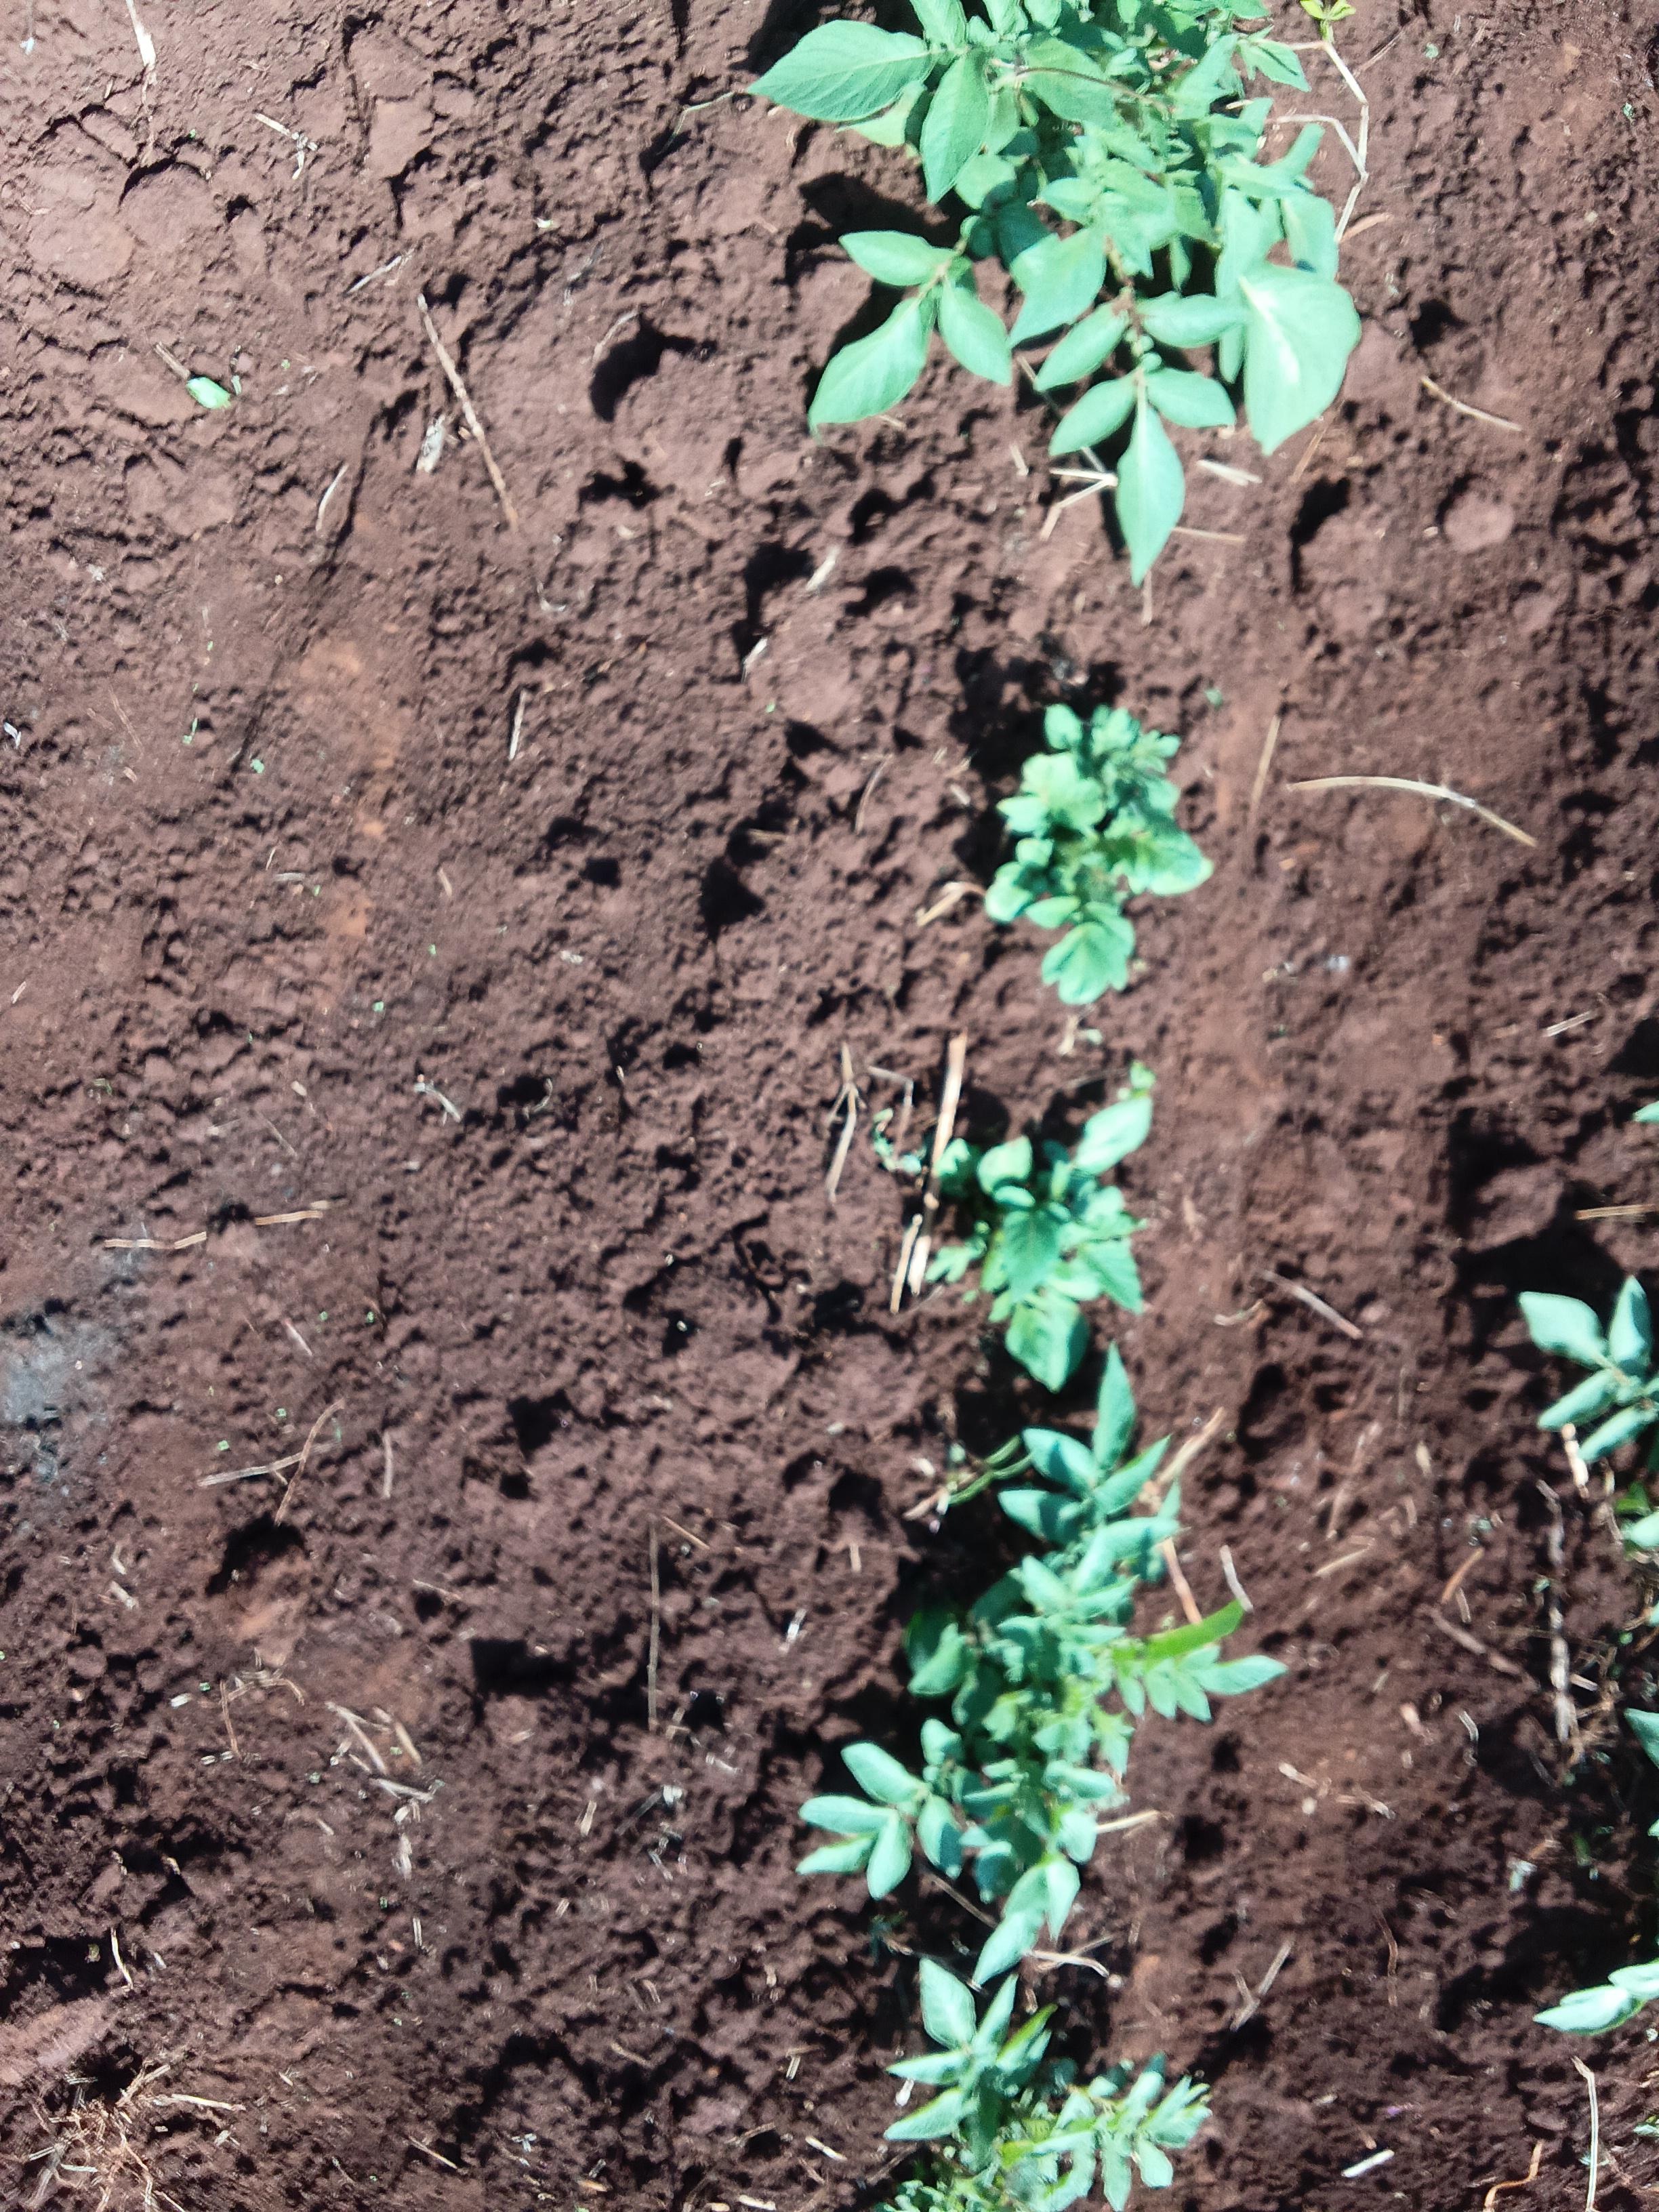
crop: potato
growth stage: vegetative
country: Kenya
